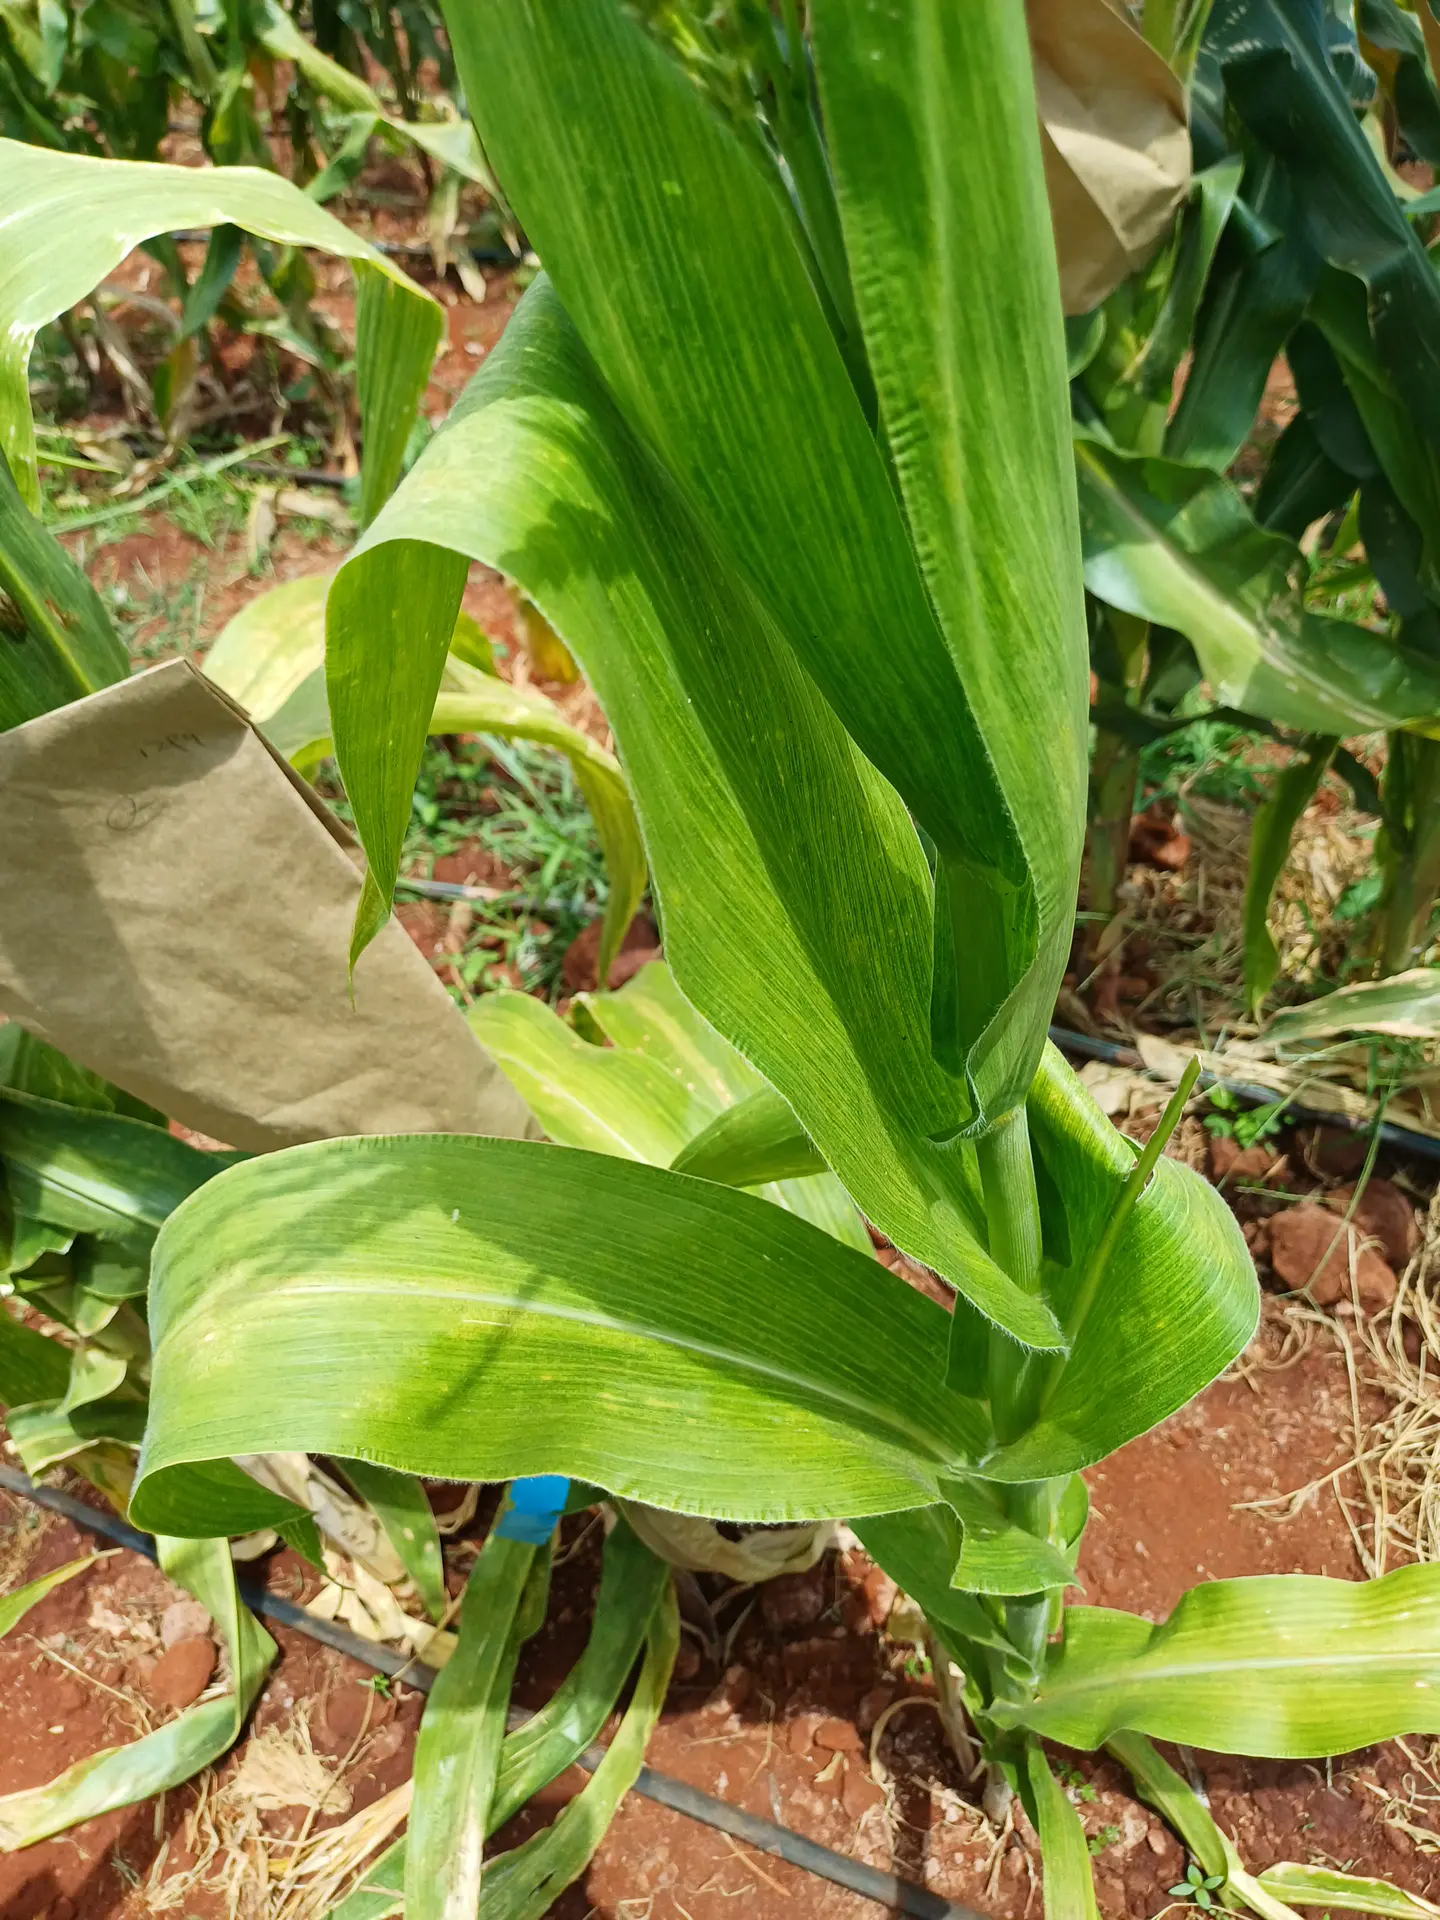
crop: maize
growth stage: flowering
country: Kenya
